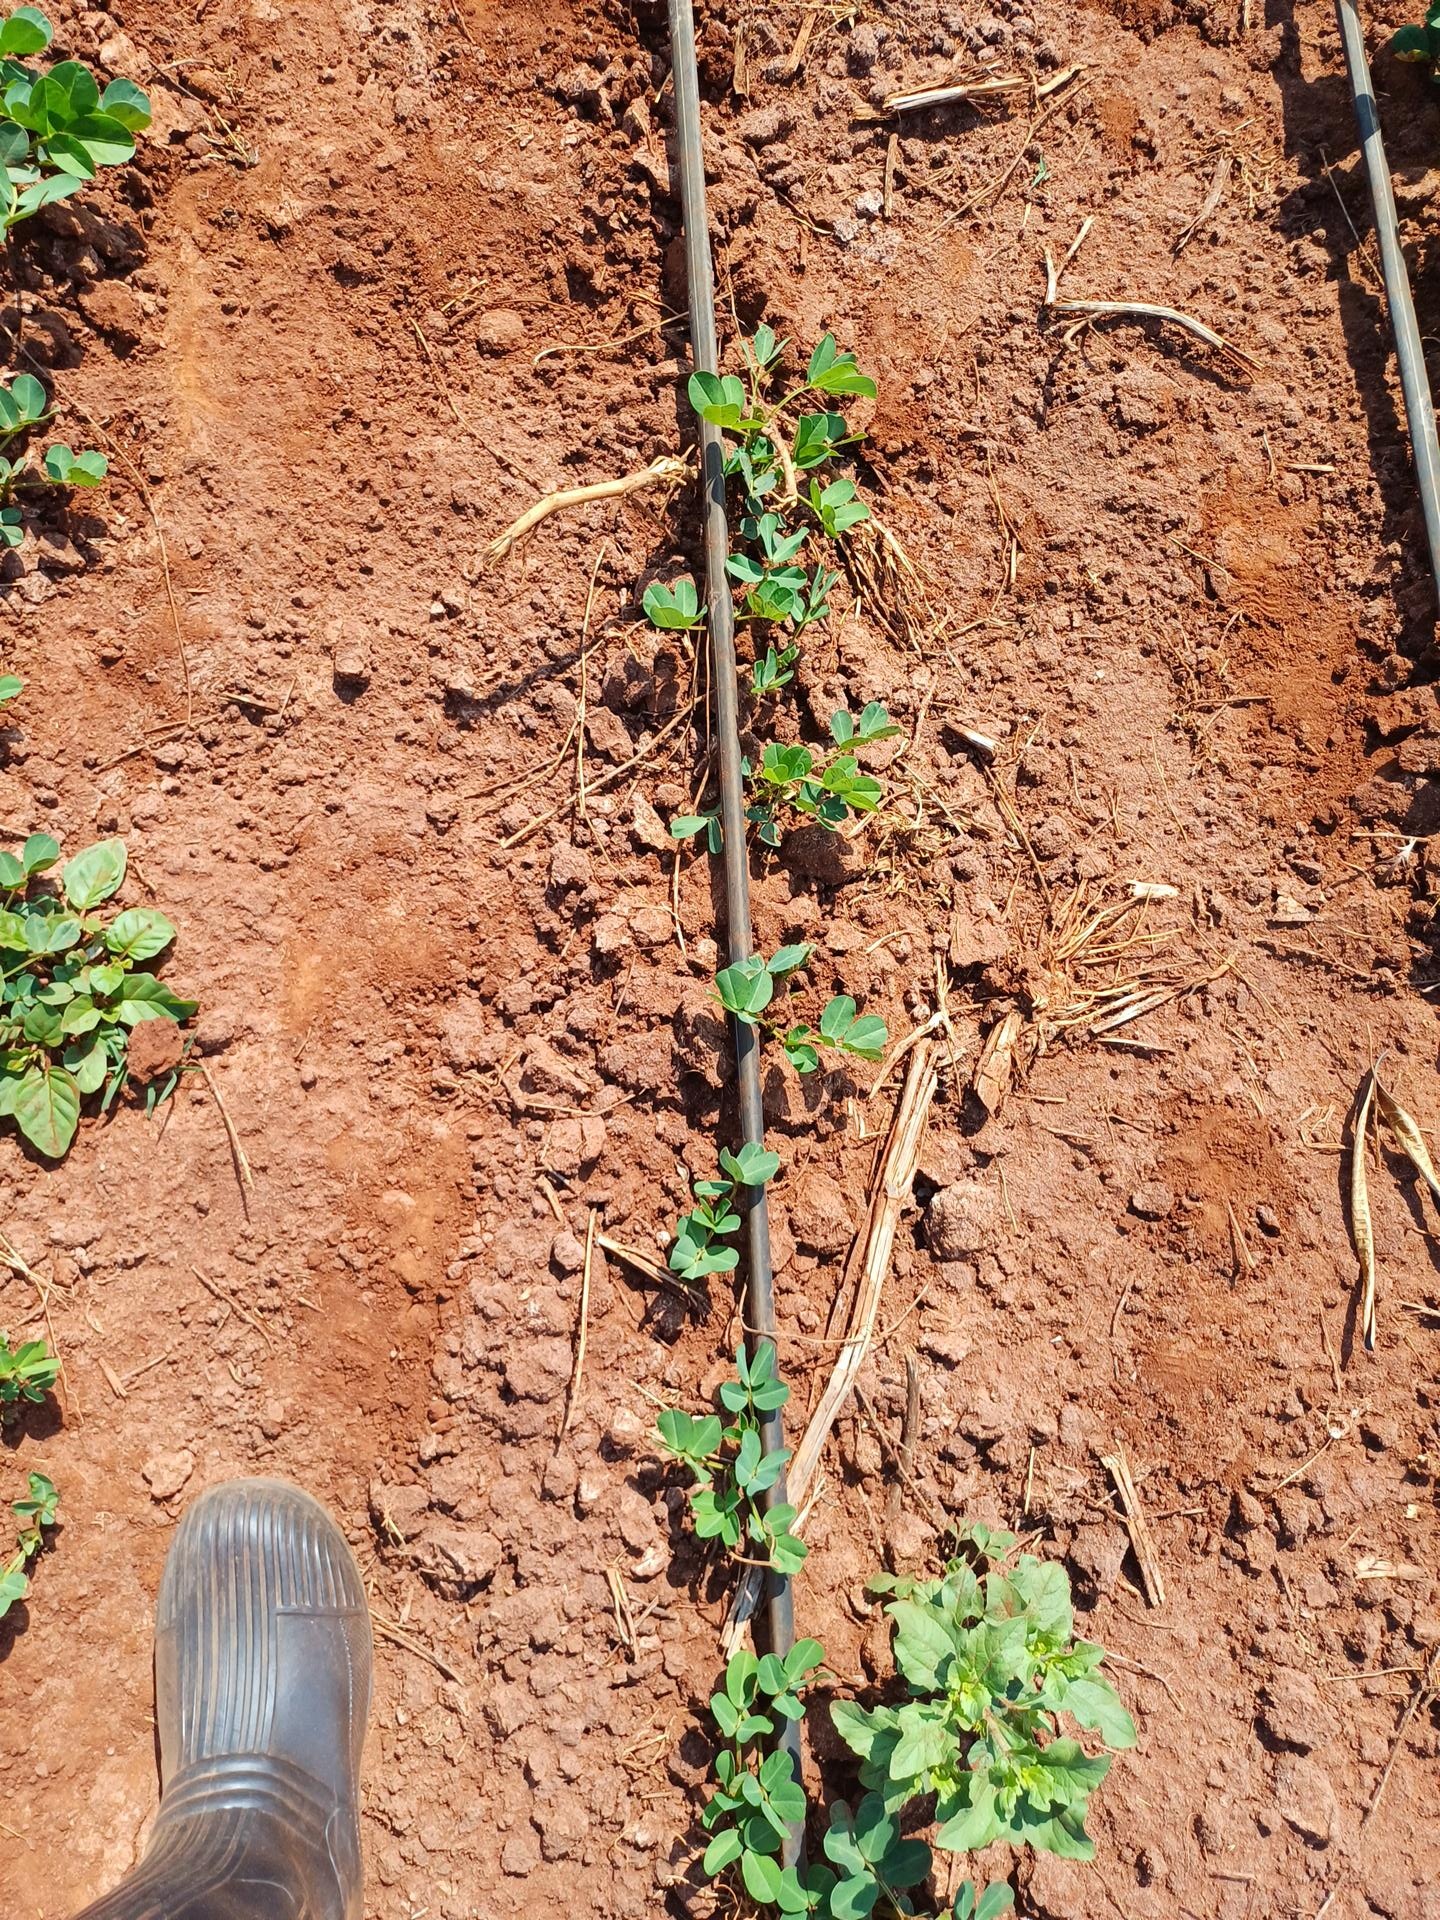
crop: groundnut
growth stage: vegetative
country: Kenya
